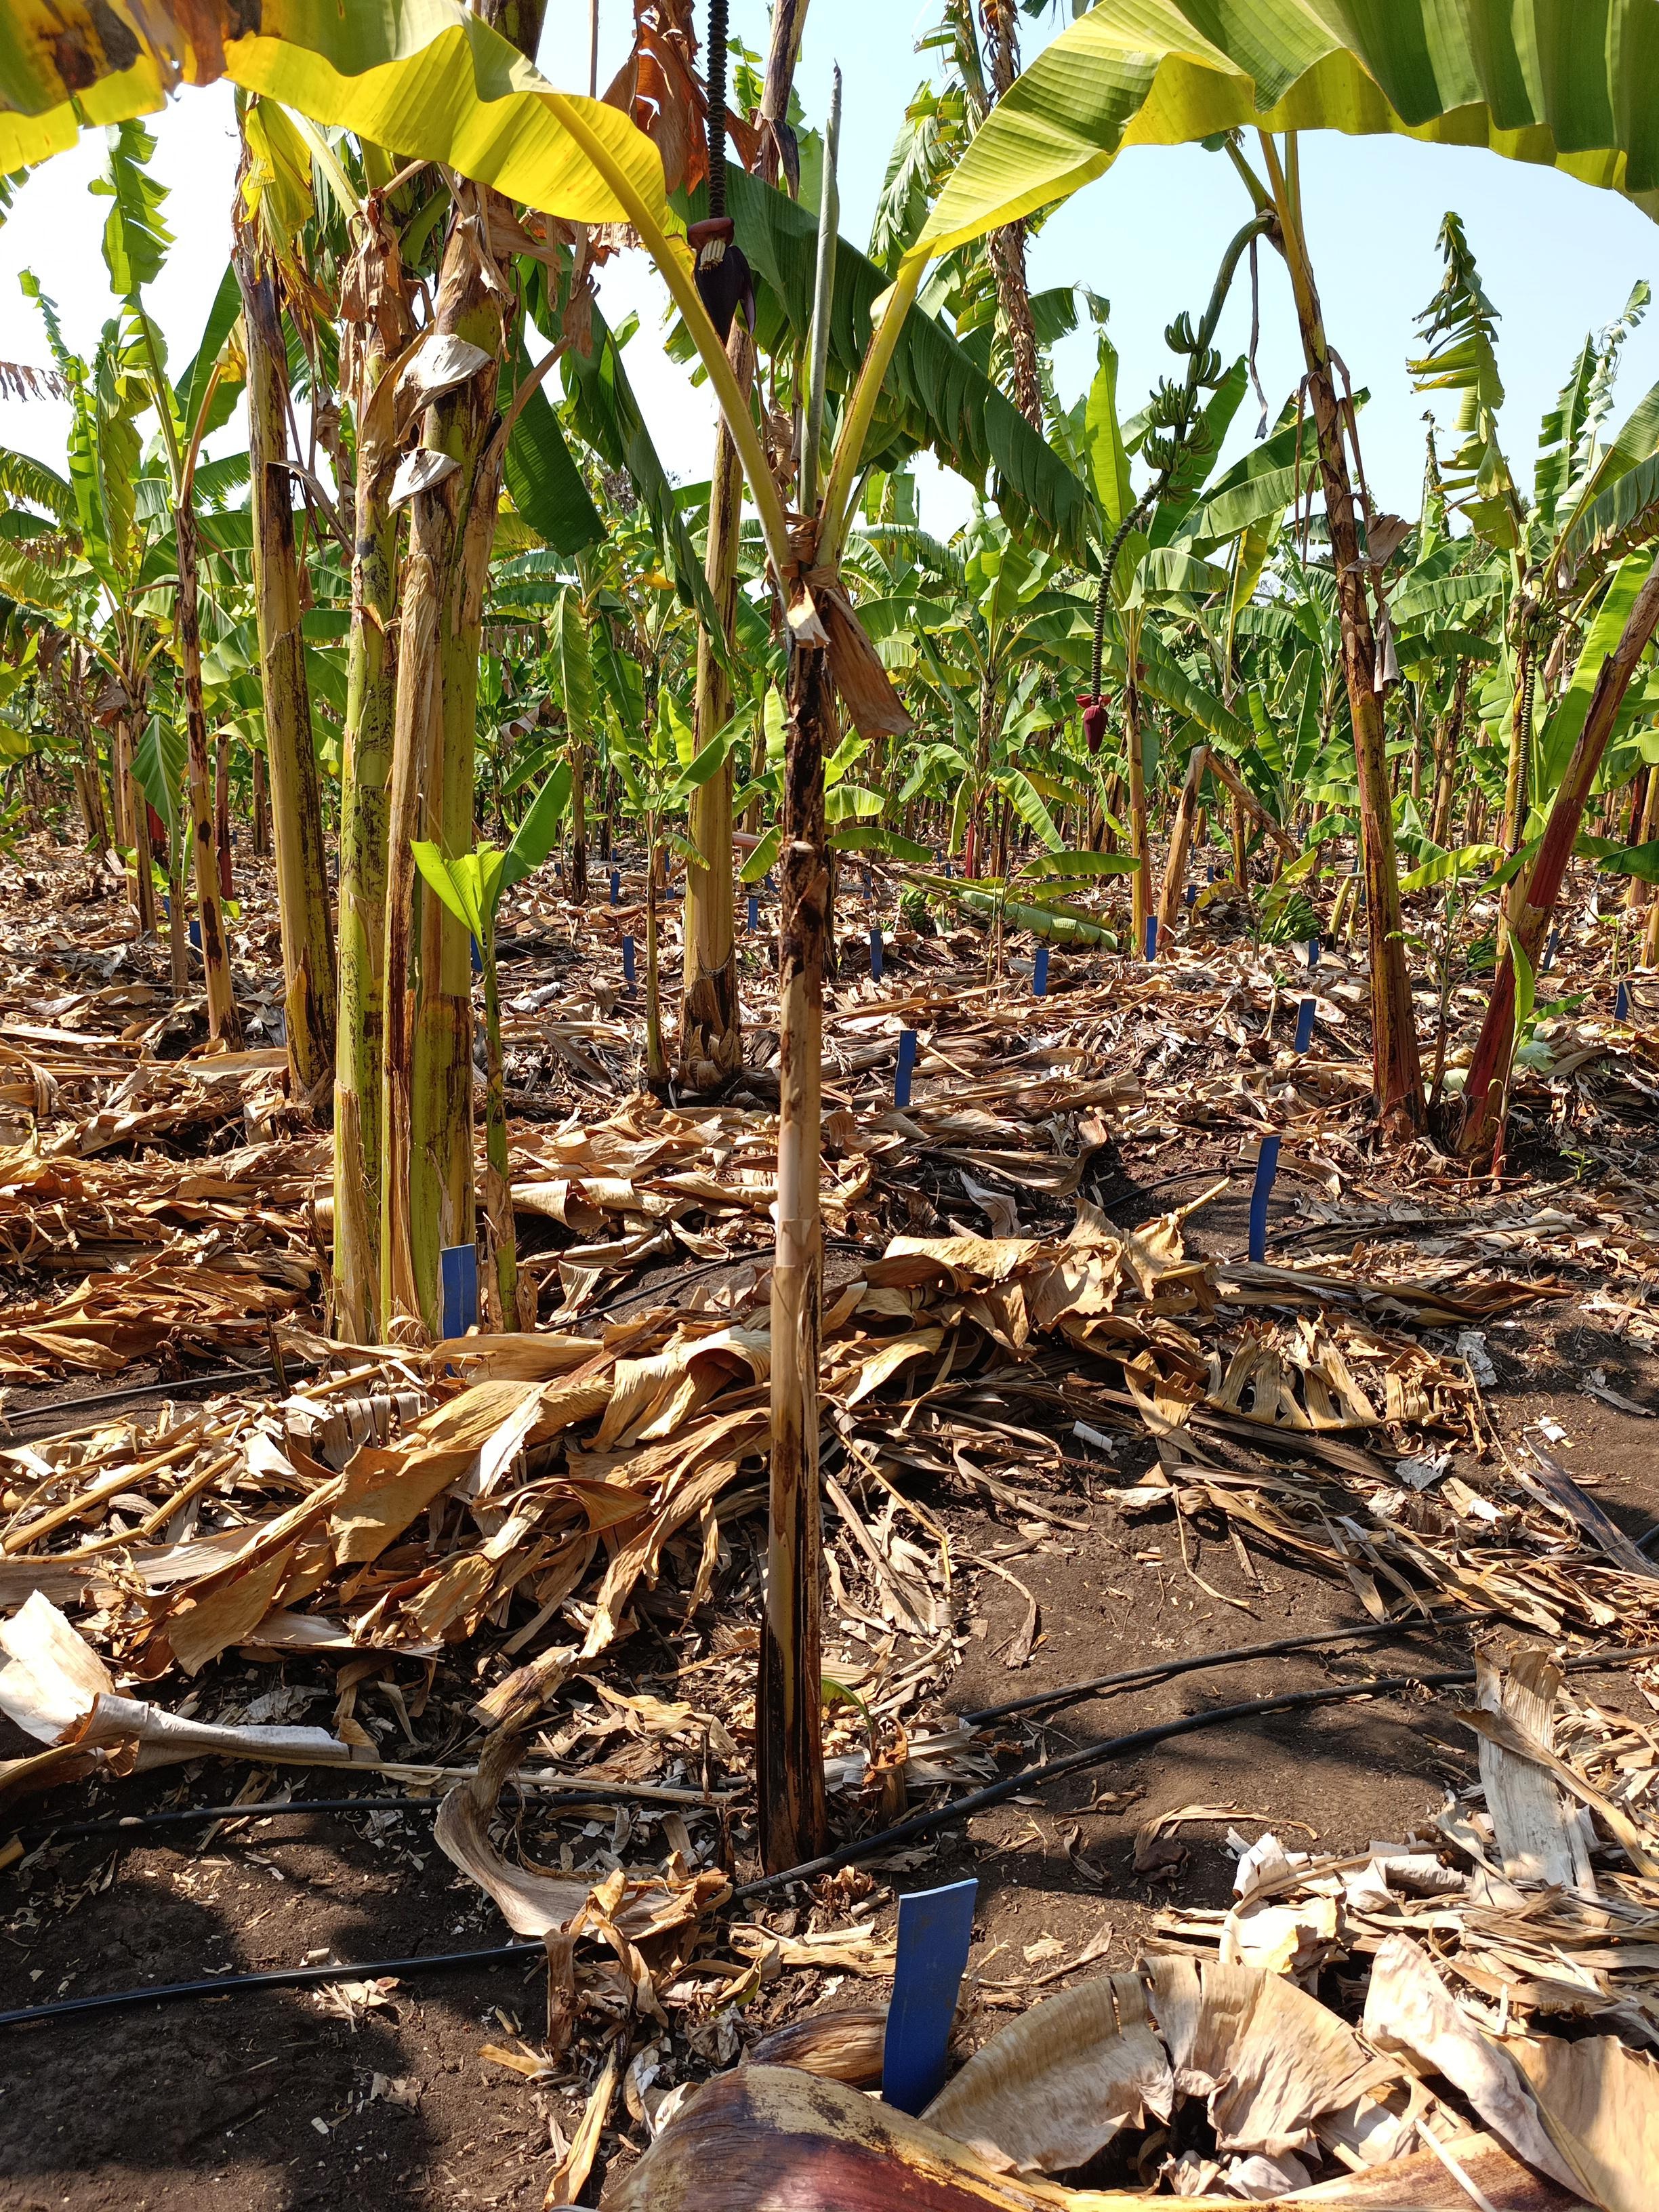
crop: banana
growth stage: vegetative
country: Tanzania
